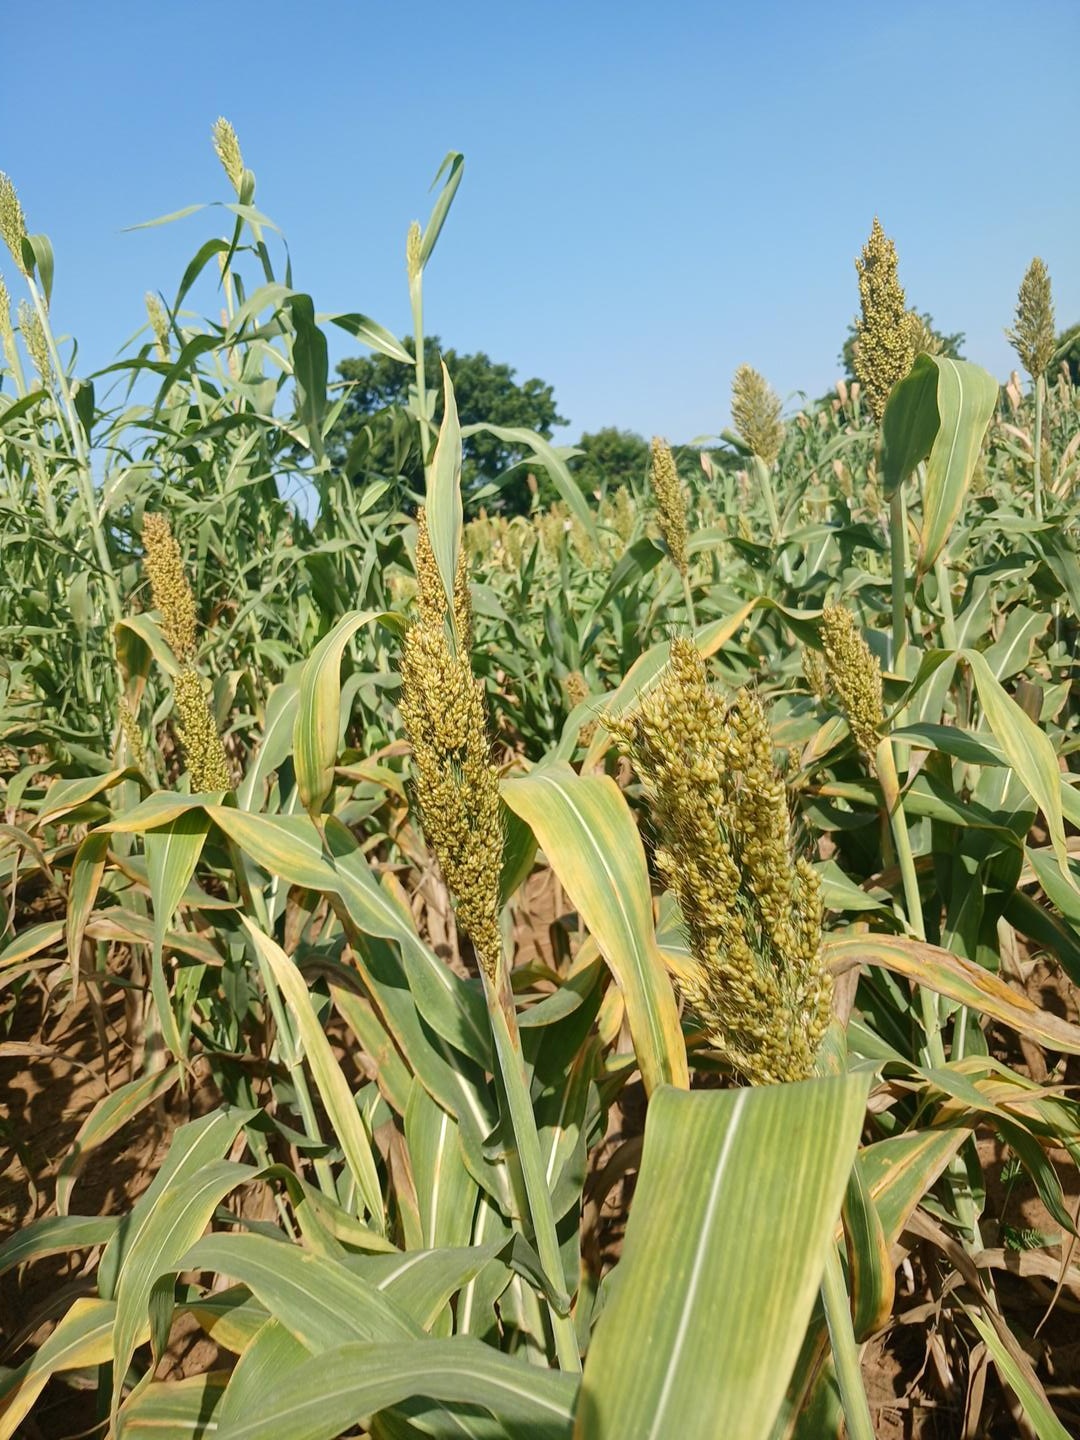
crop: sorghum
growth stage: filling grain
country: Senegal
